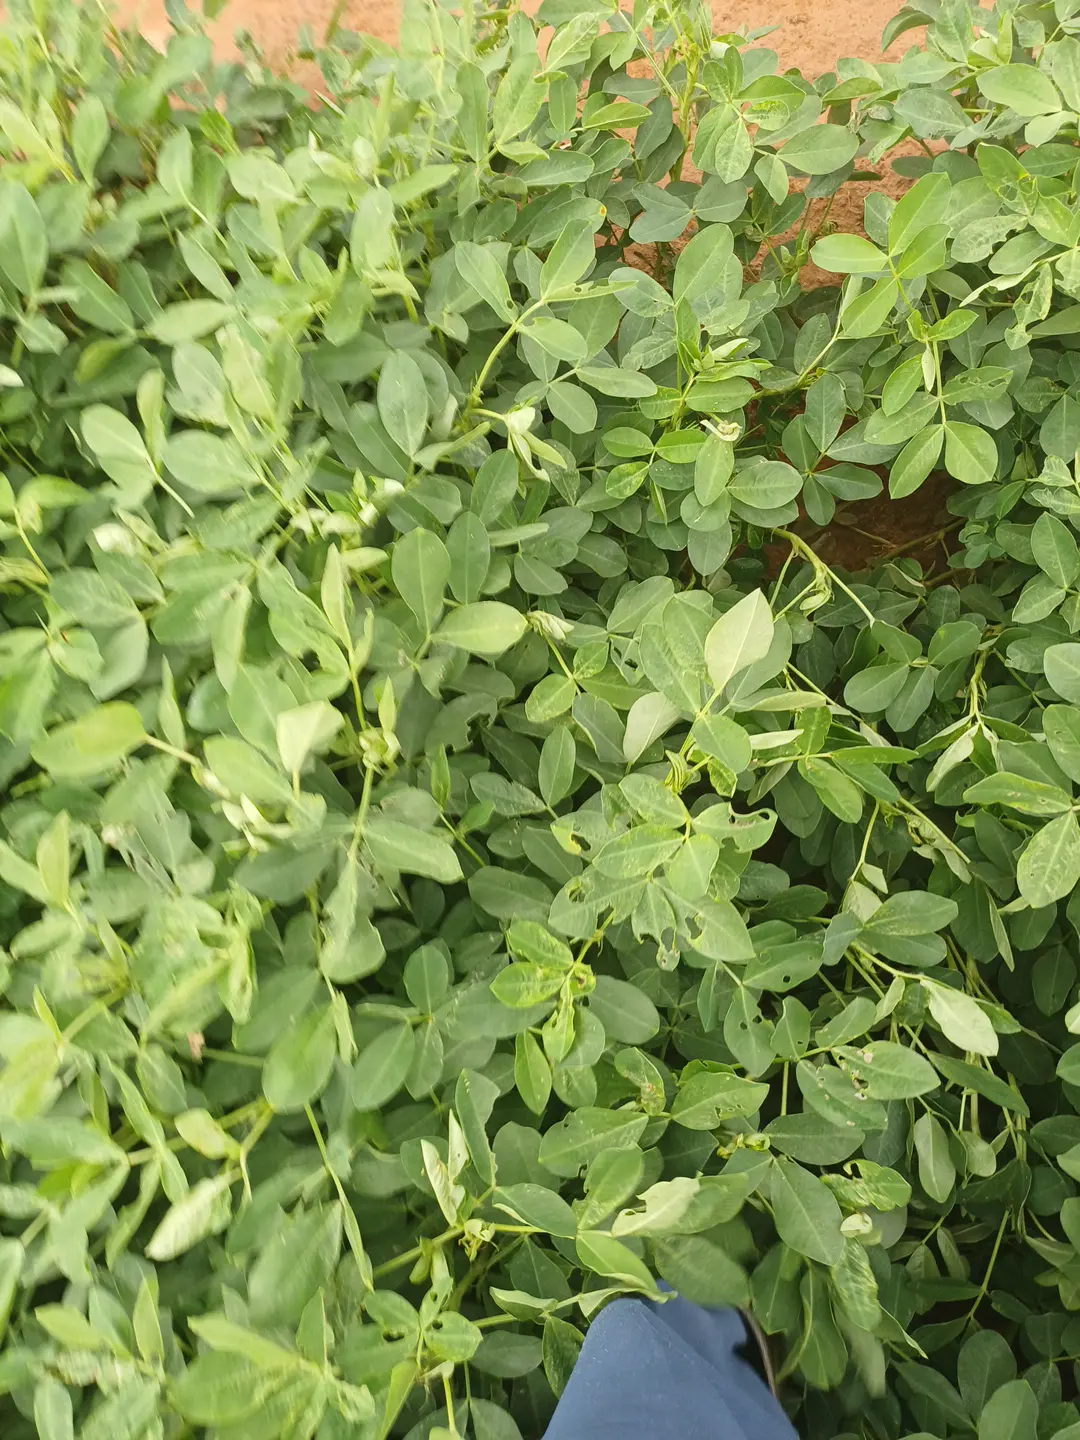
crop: groundnut
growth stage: pegging
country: Kenya
